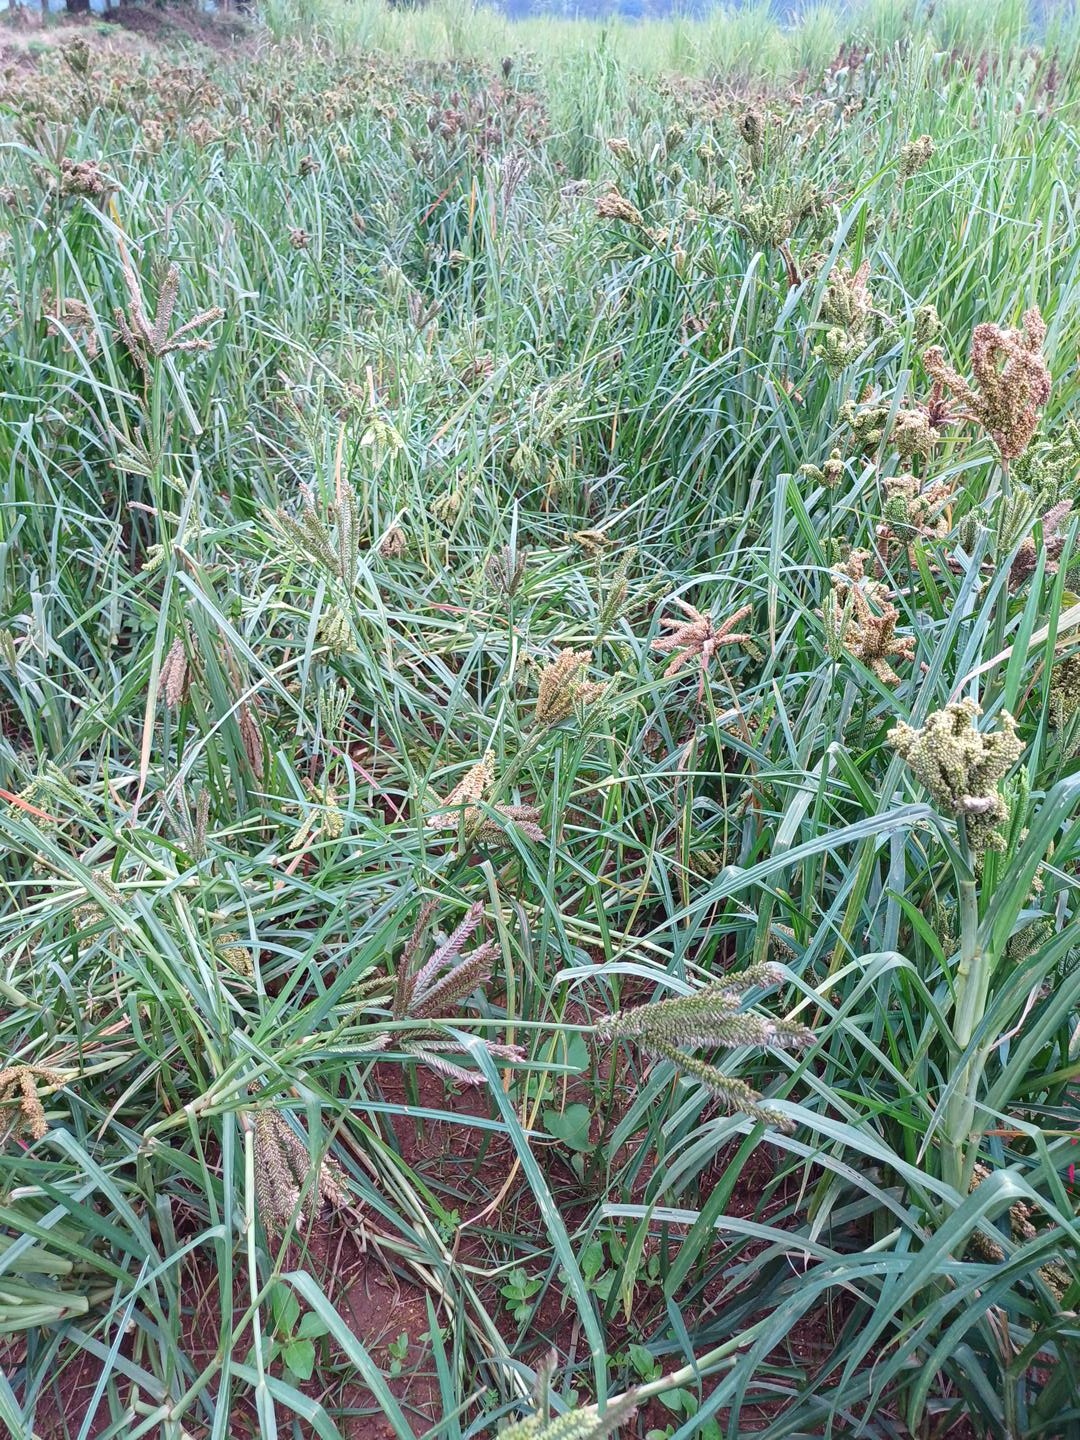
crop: finger millet
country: Kenya
